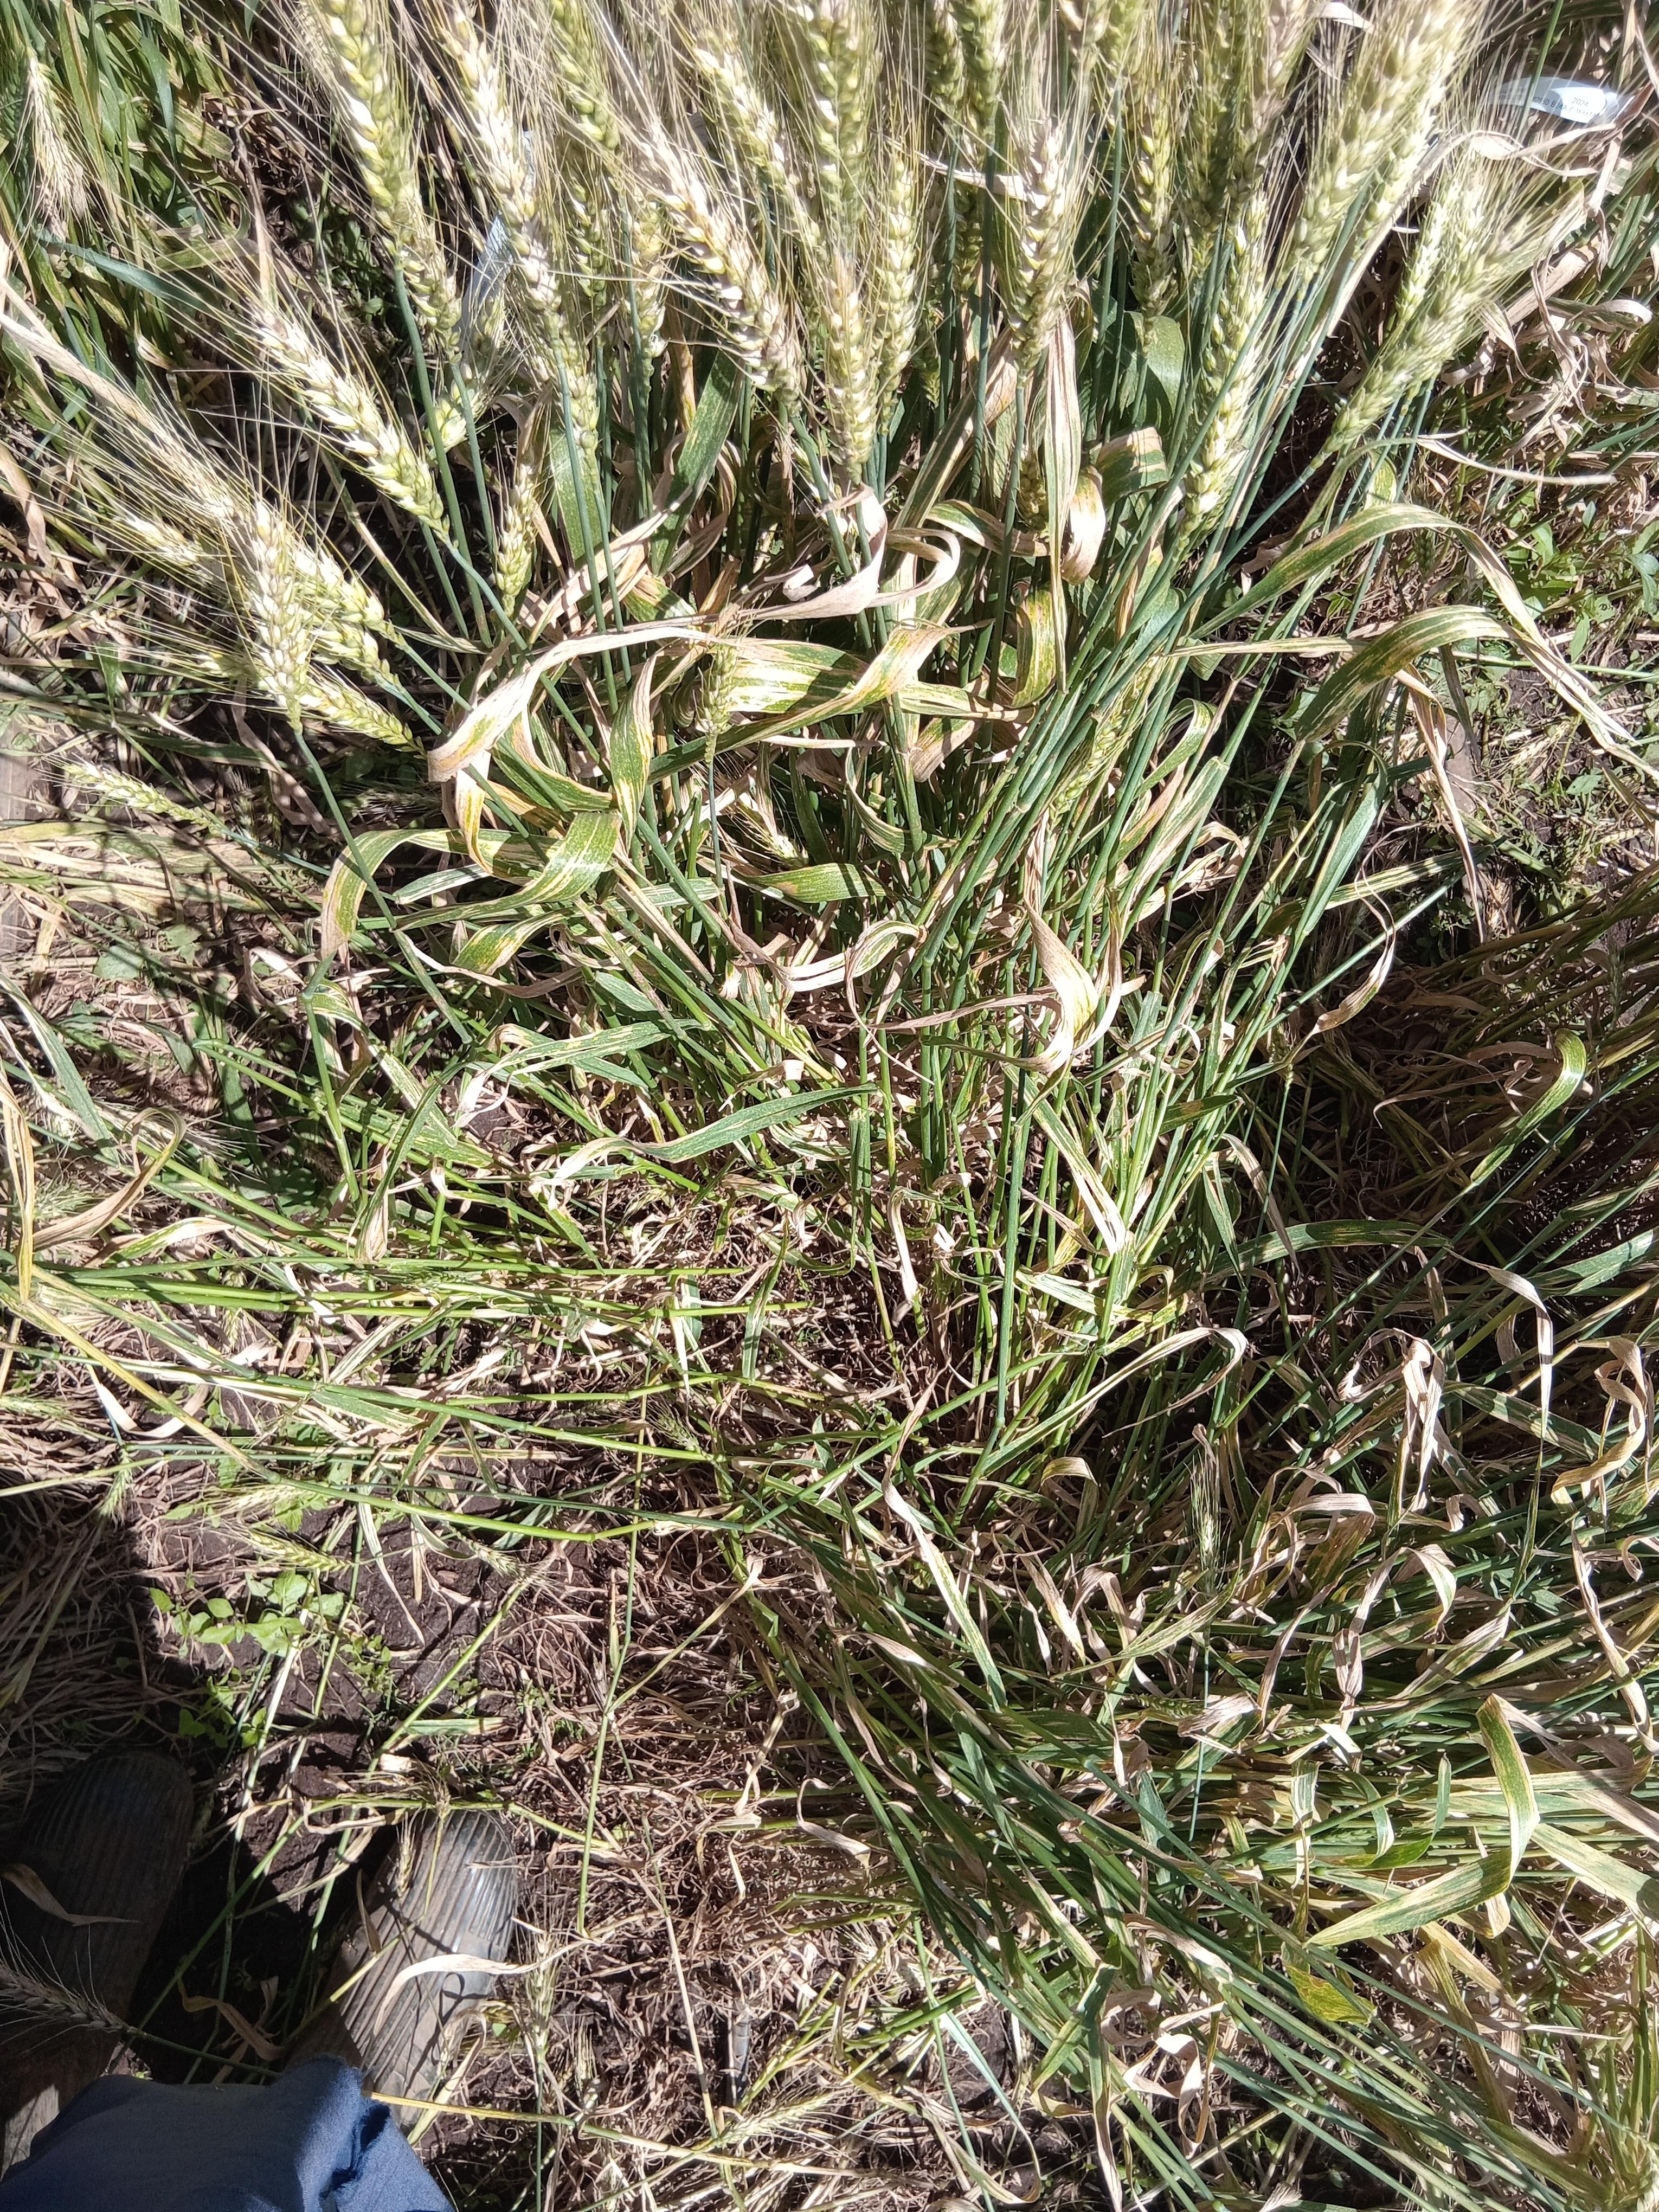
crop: wheat
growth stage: maturity
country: Kenya
